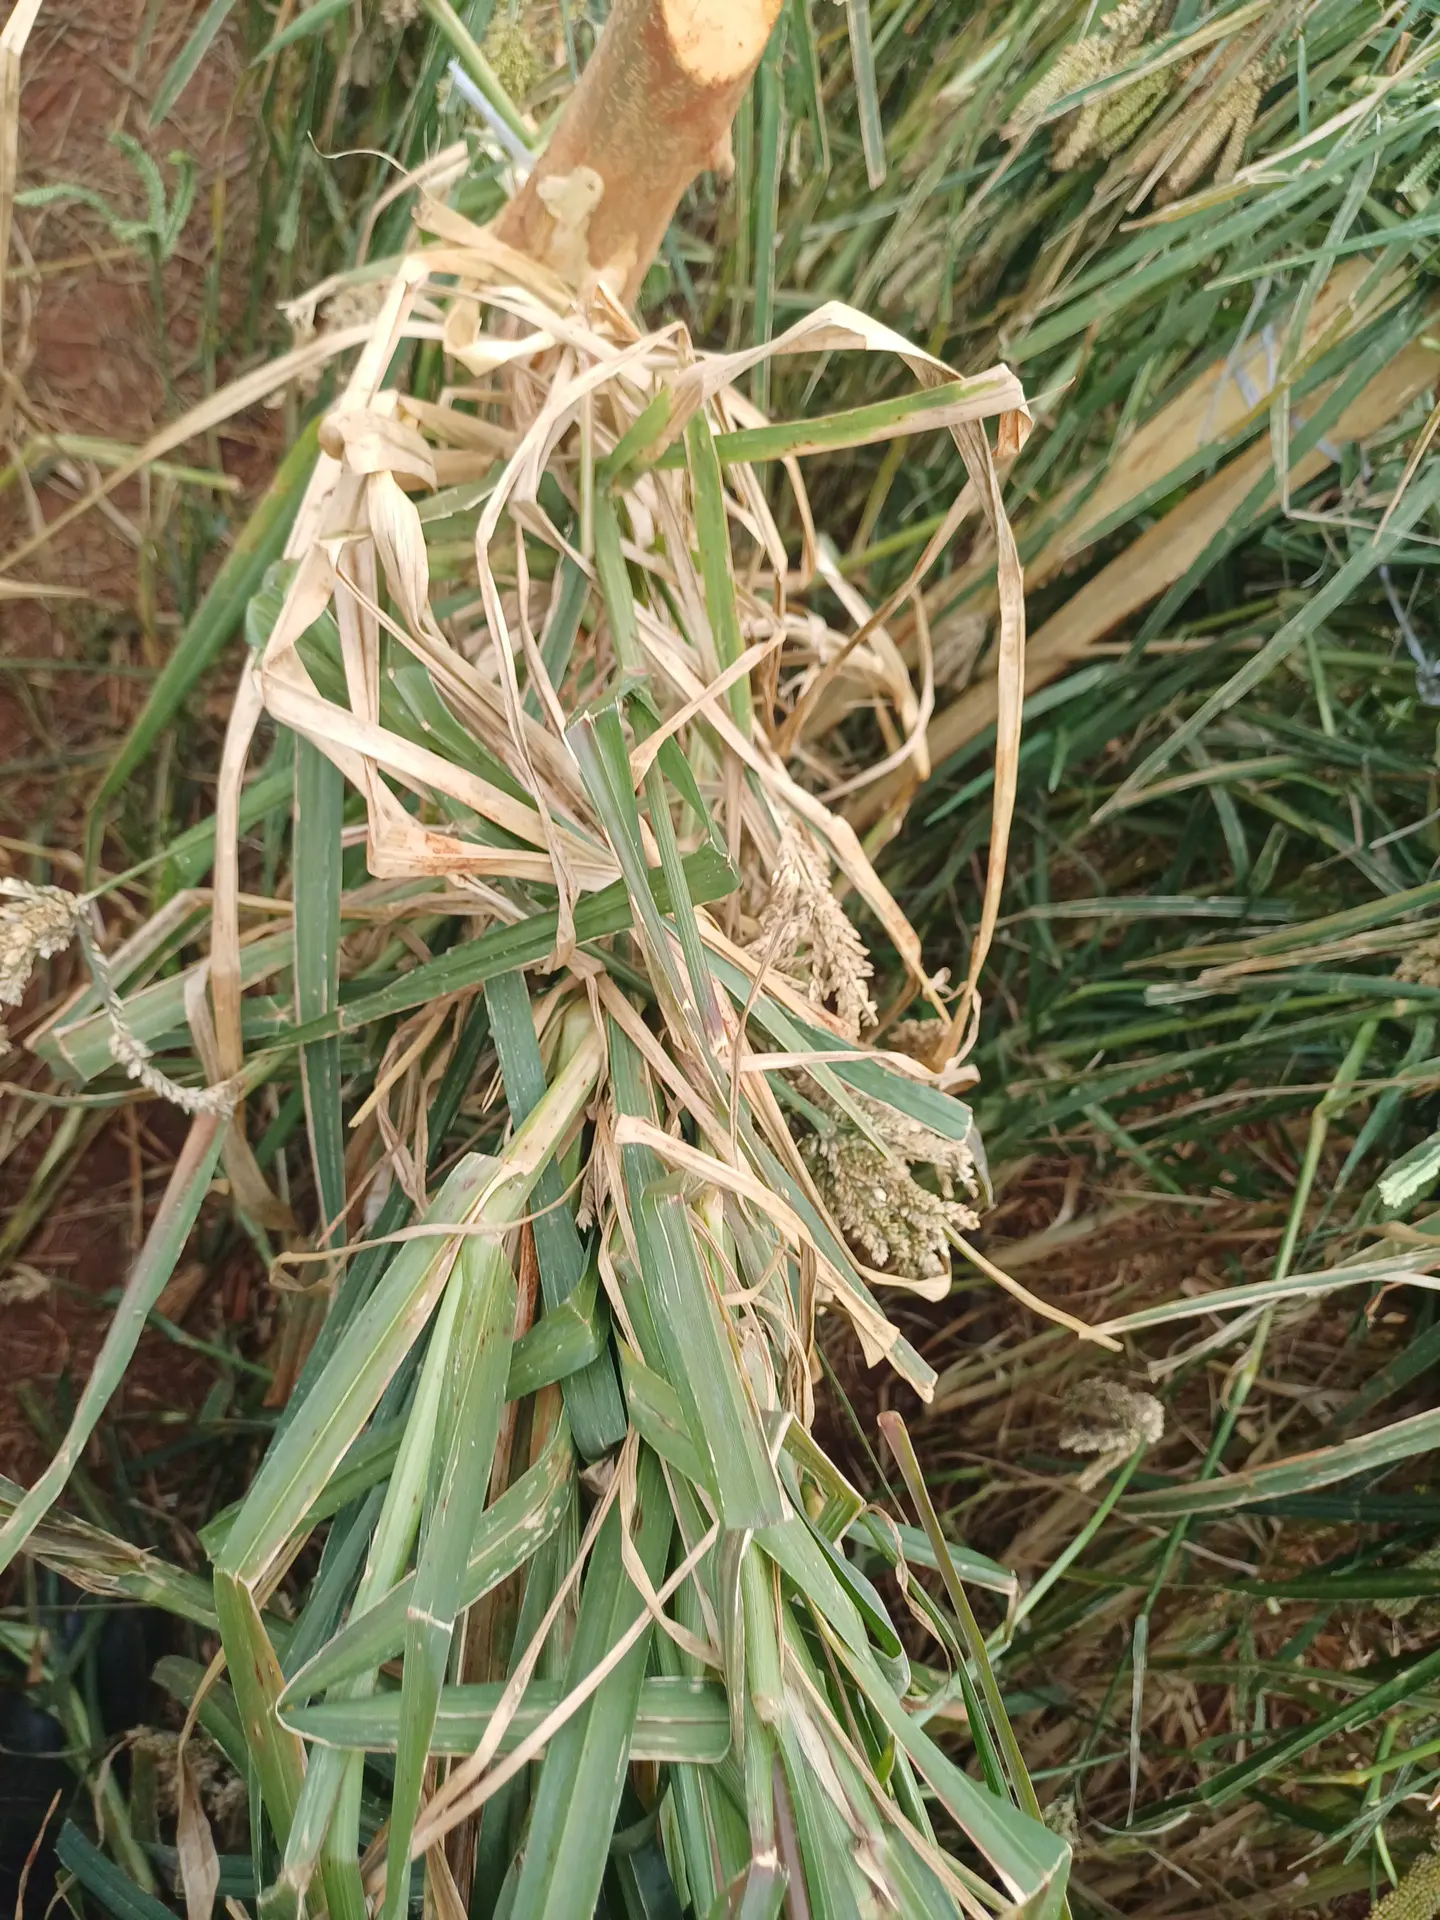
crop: finger millet
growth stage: filling grain
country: Kenya
